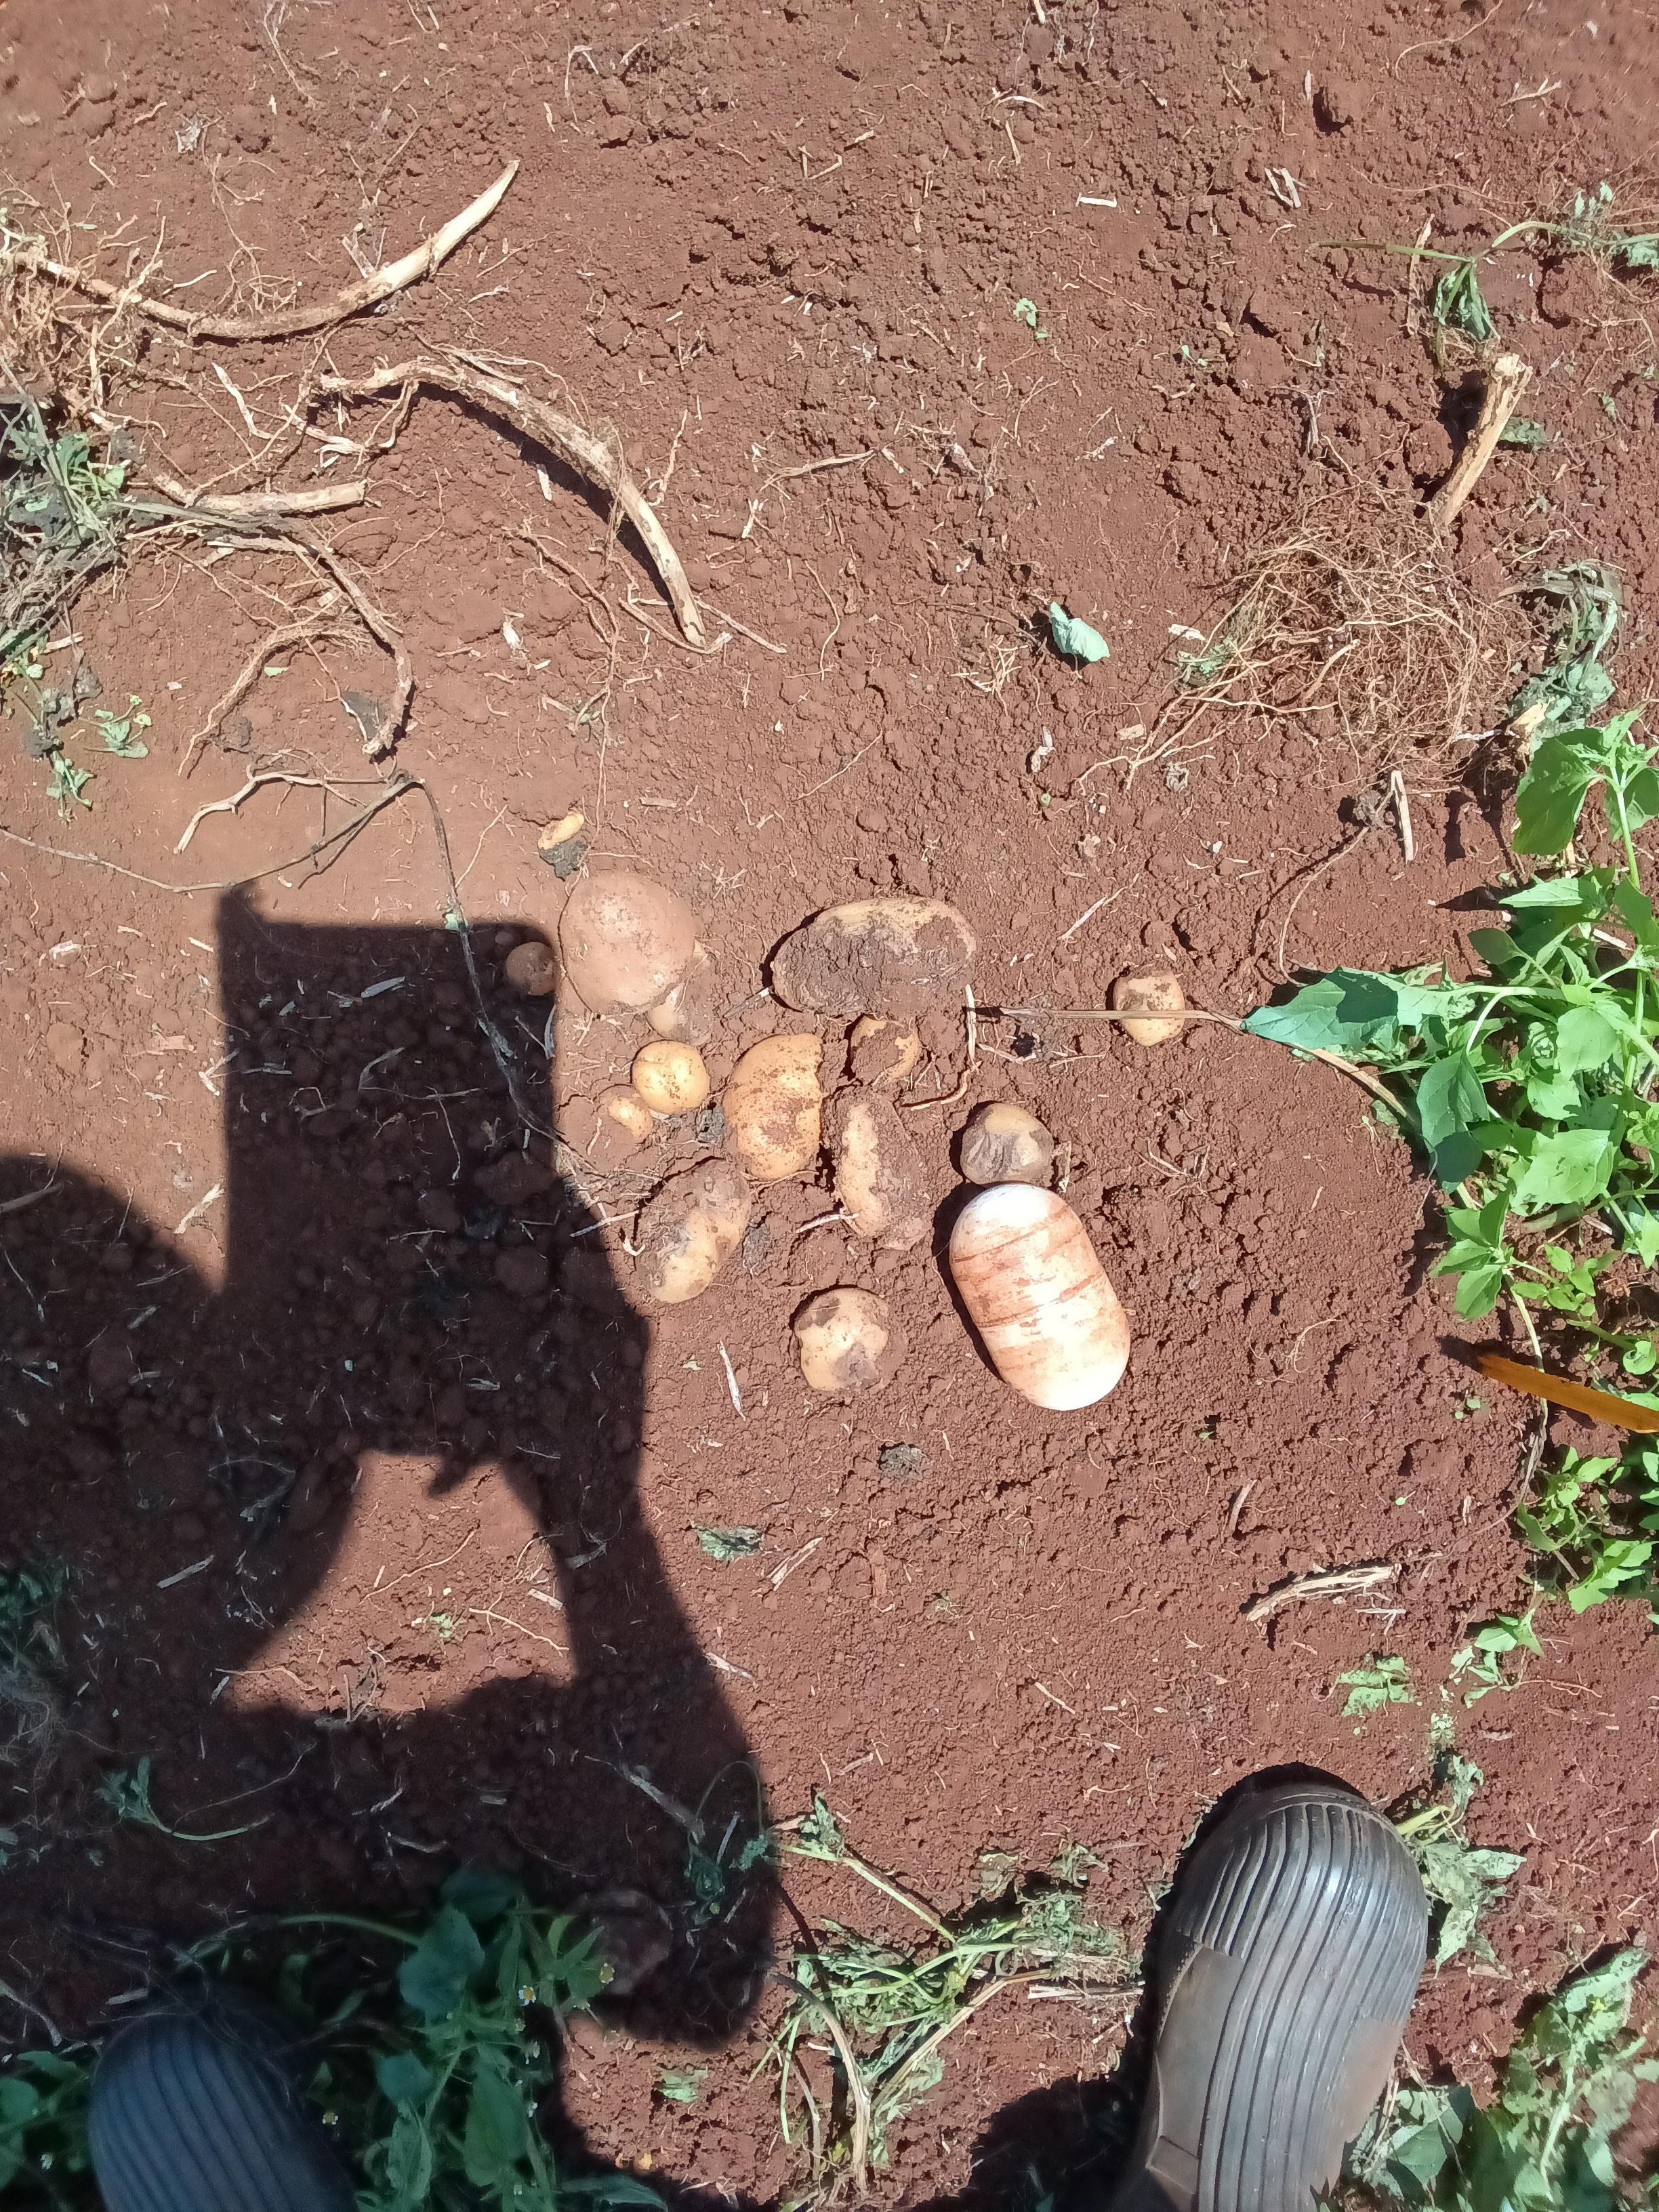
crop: potato
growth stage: harvest
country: Kenya
